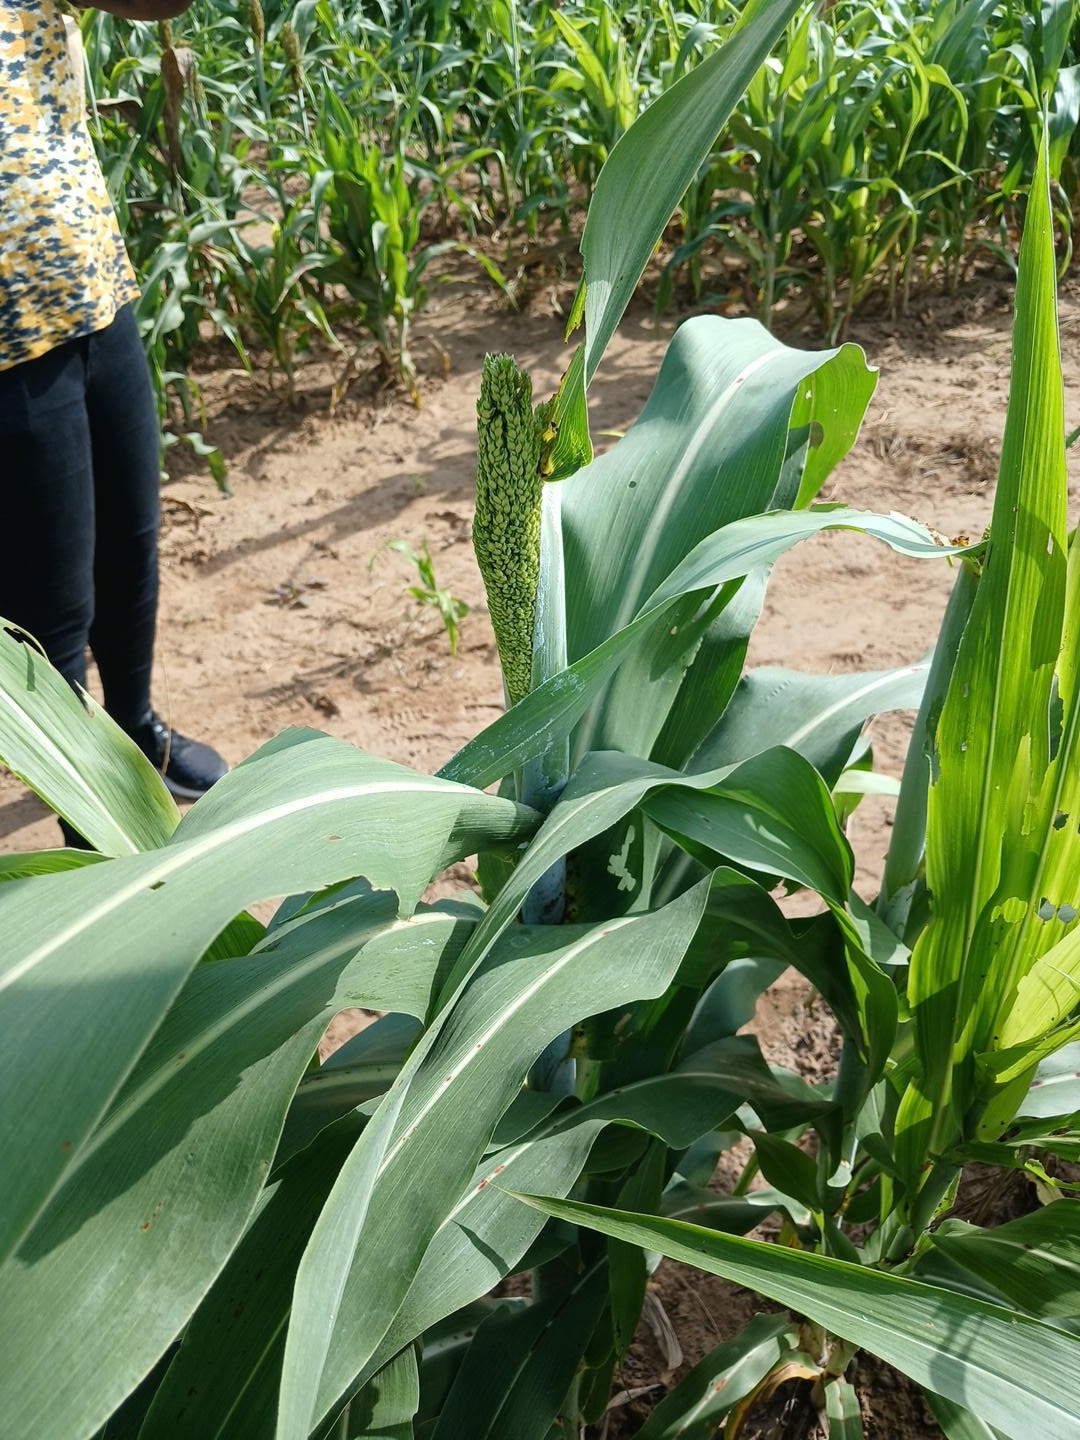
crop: sorghum
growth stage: heading tuber
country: Senegal
